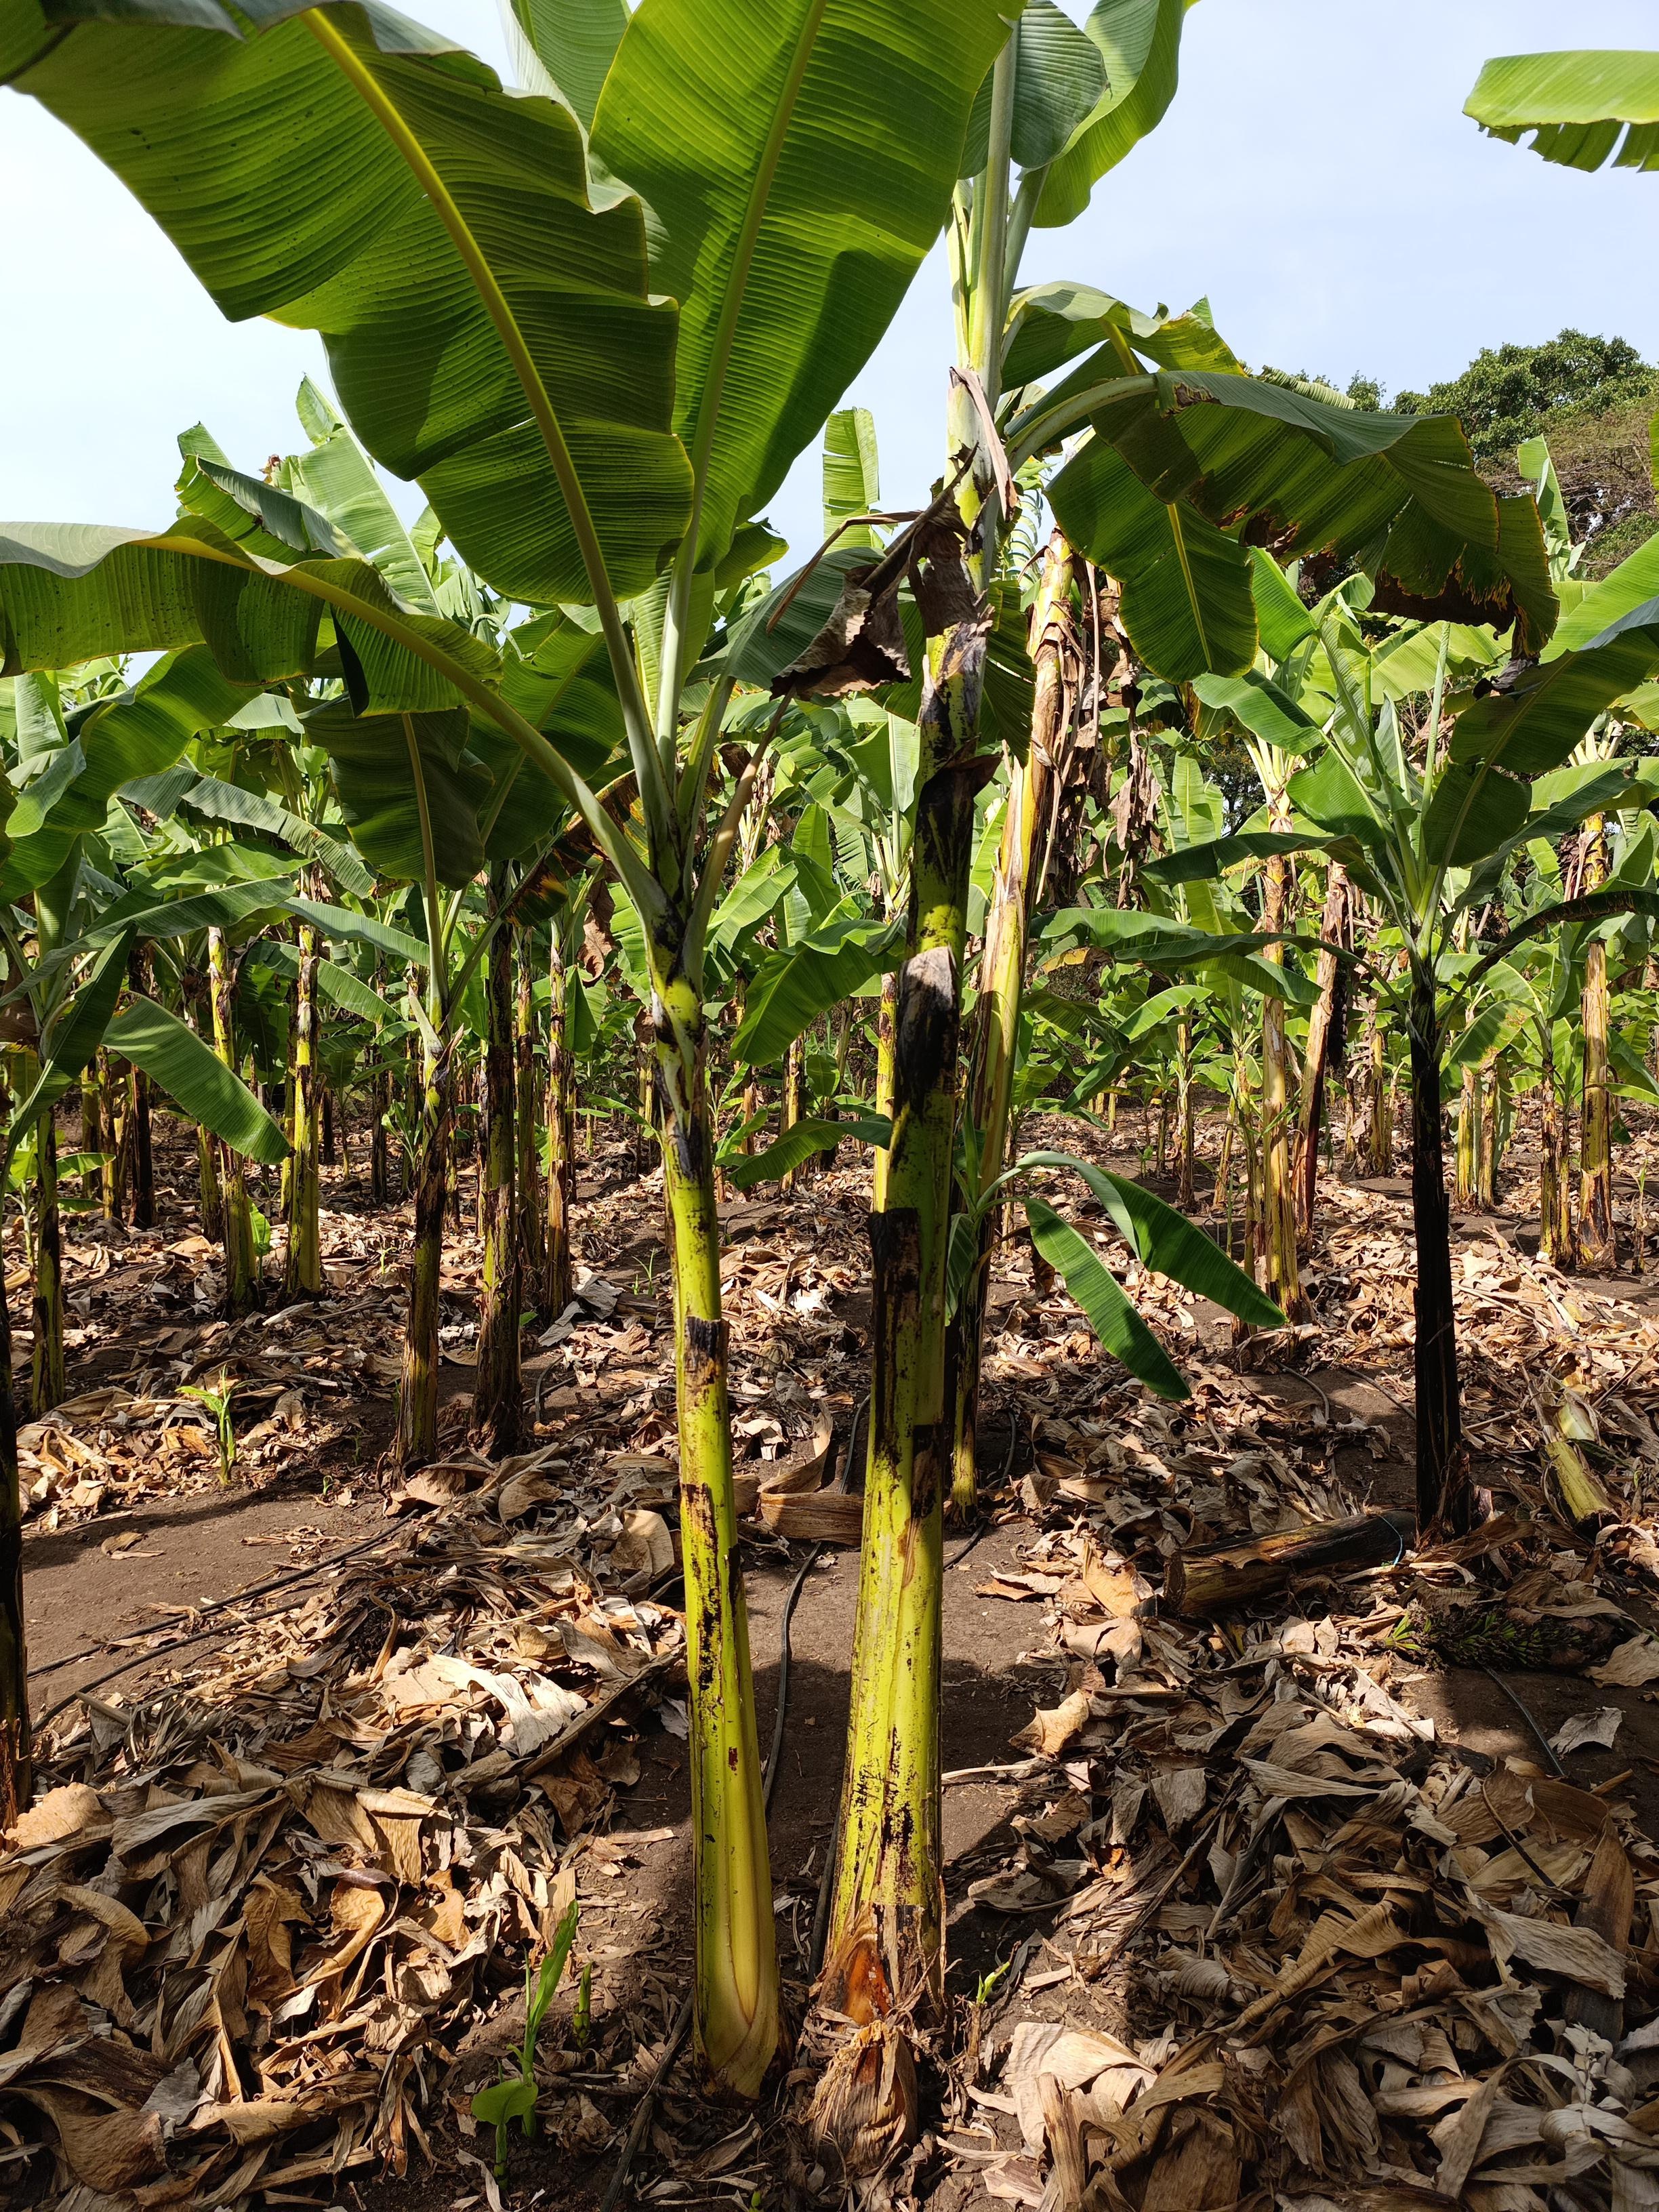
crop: banana
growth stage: vegetative
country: Tanzania
